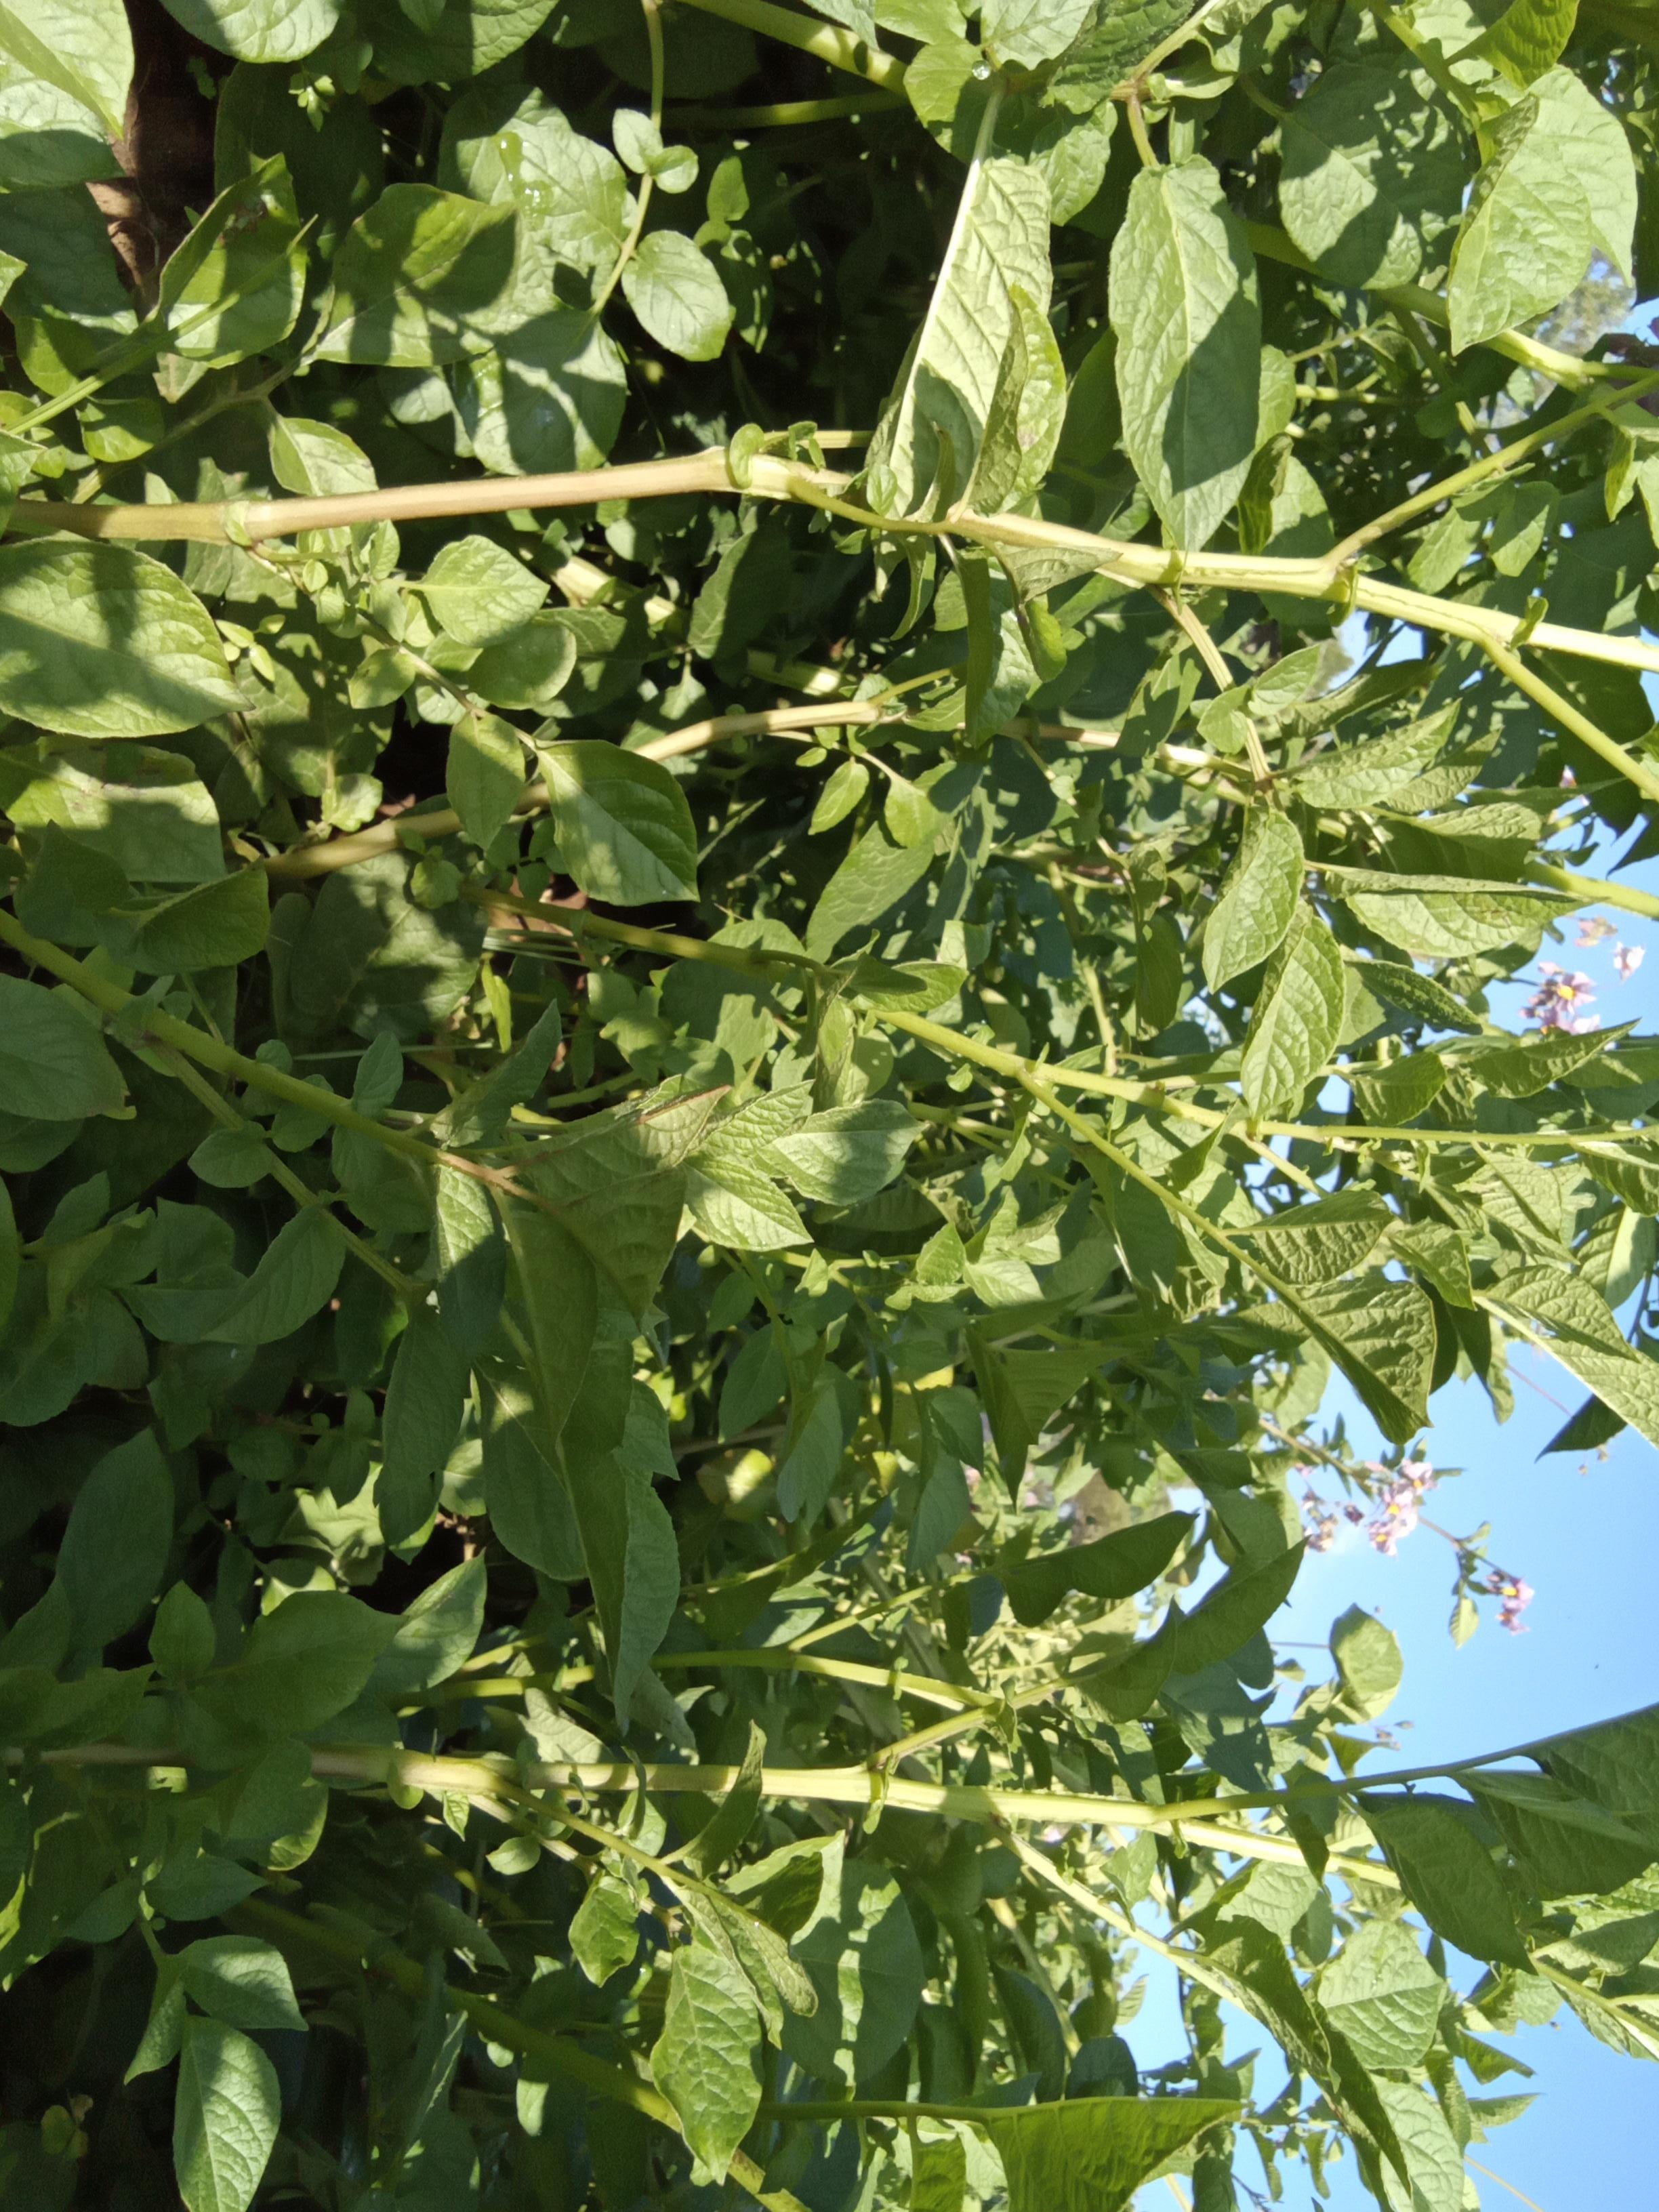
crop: potato
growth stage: flowering
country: Kenya
